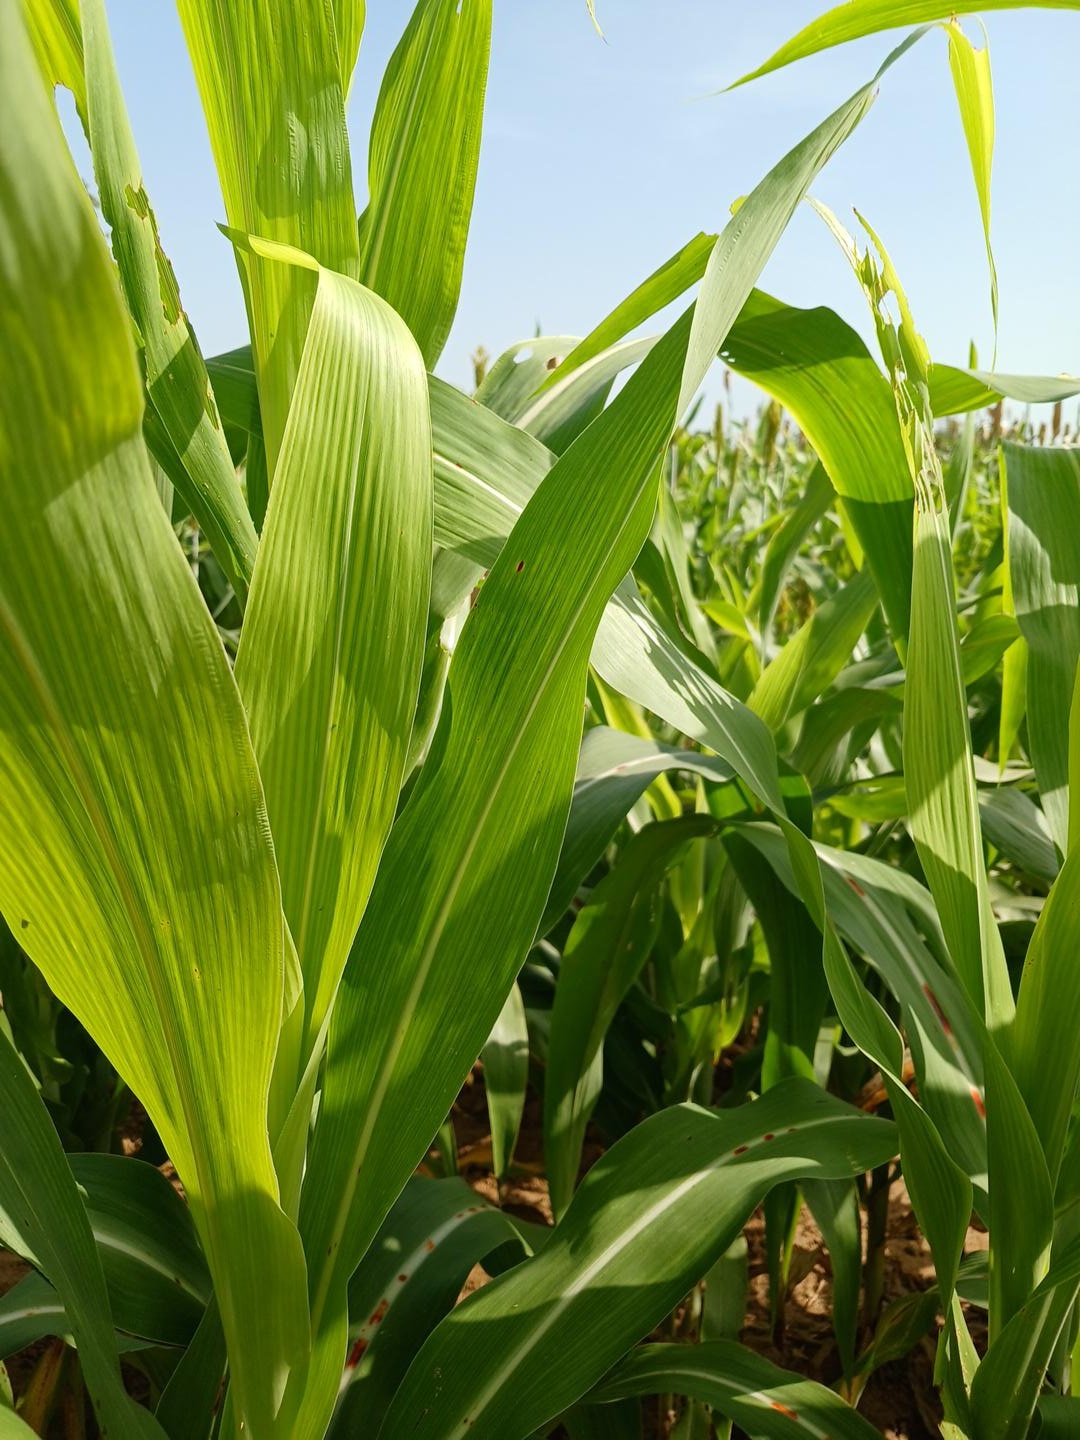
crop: sorghum
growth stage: vegetative
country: Senegal
